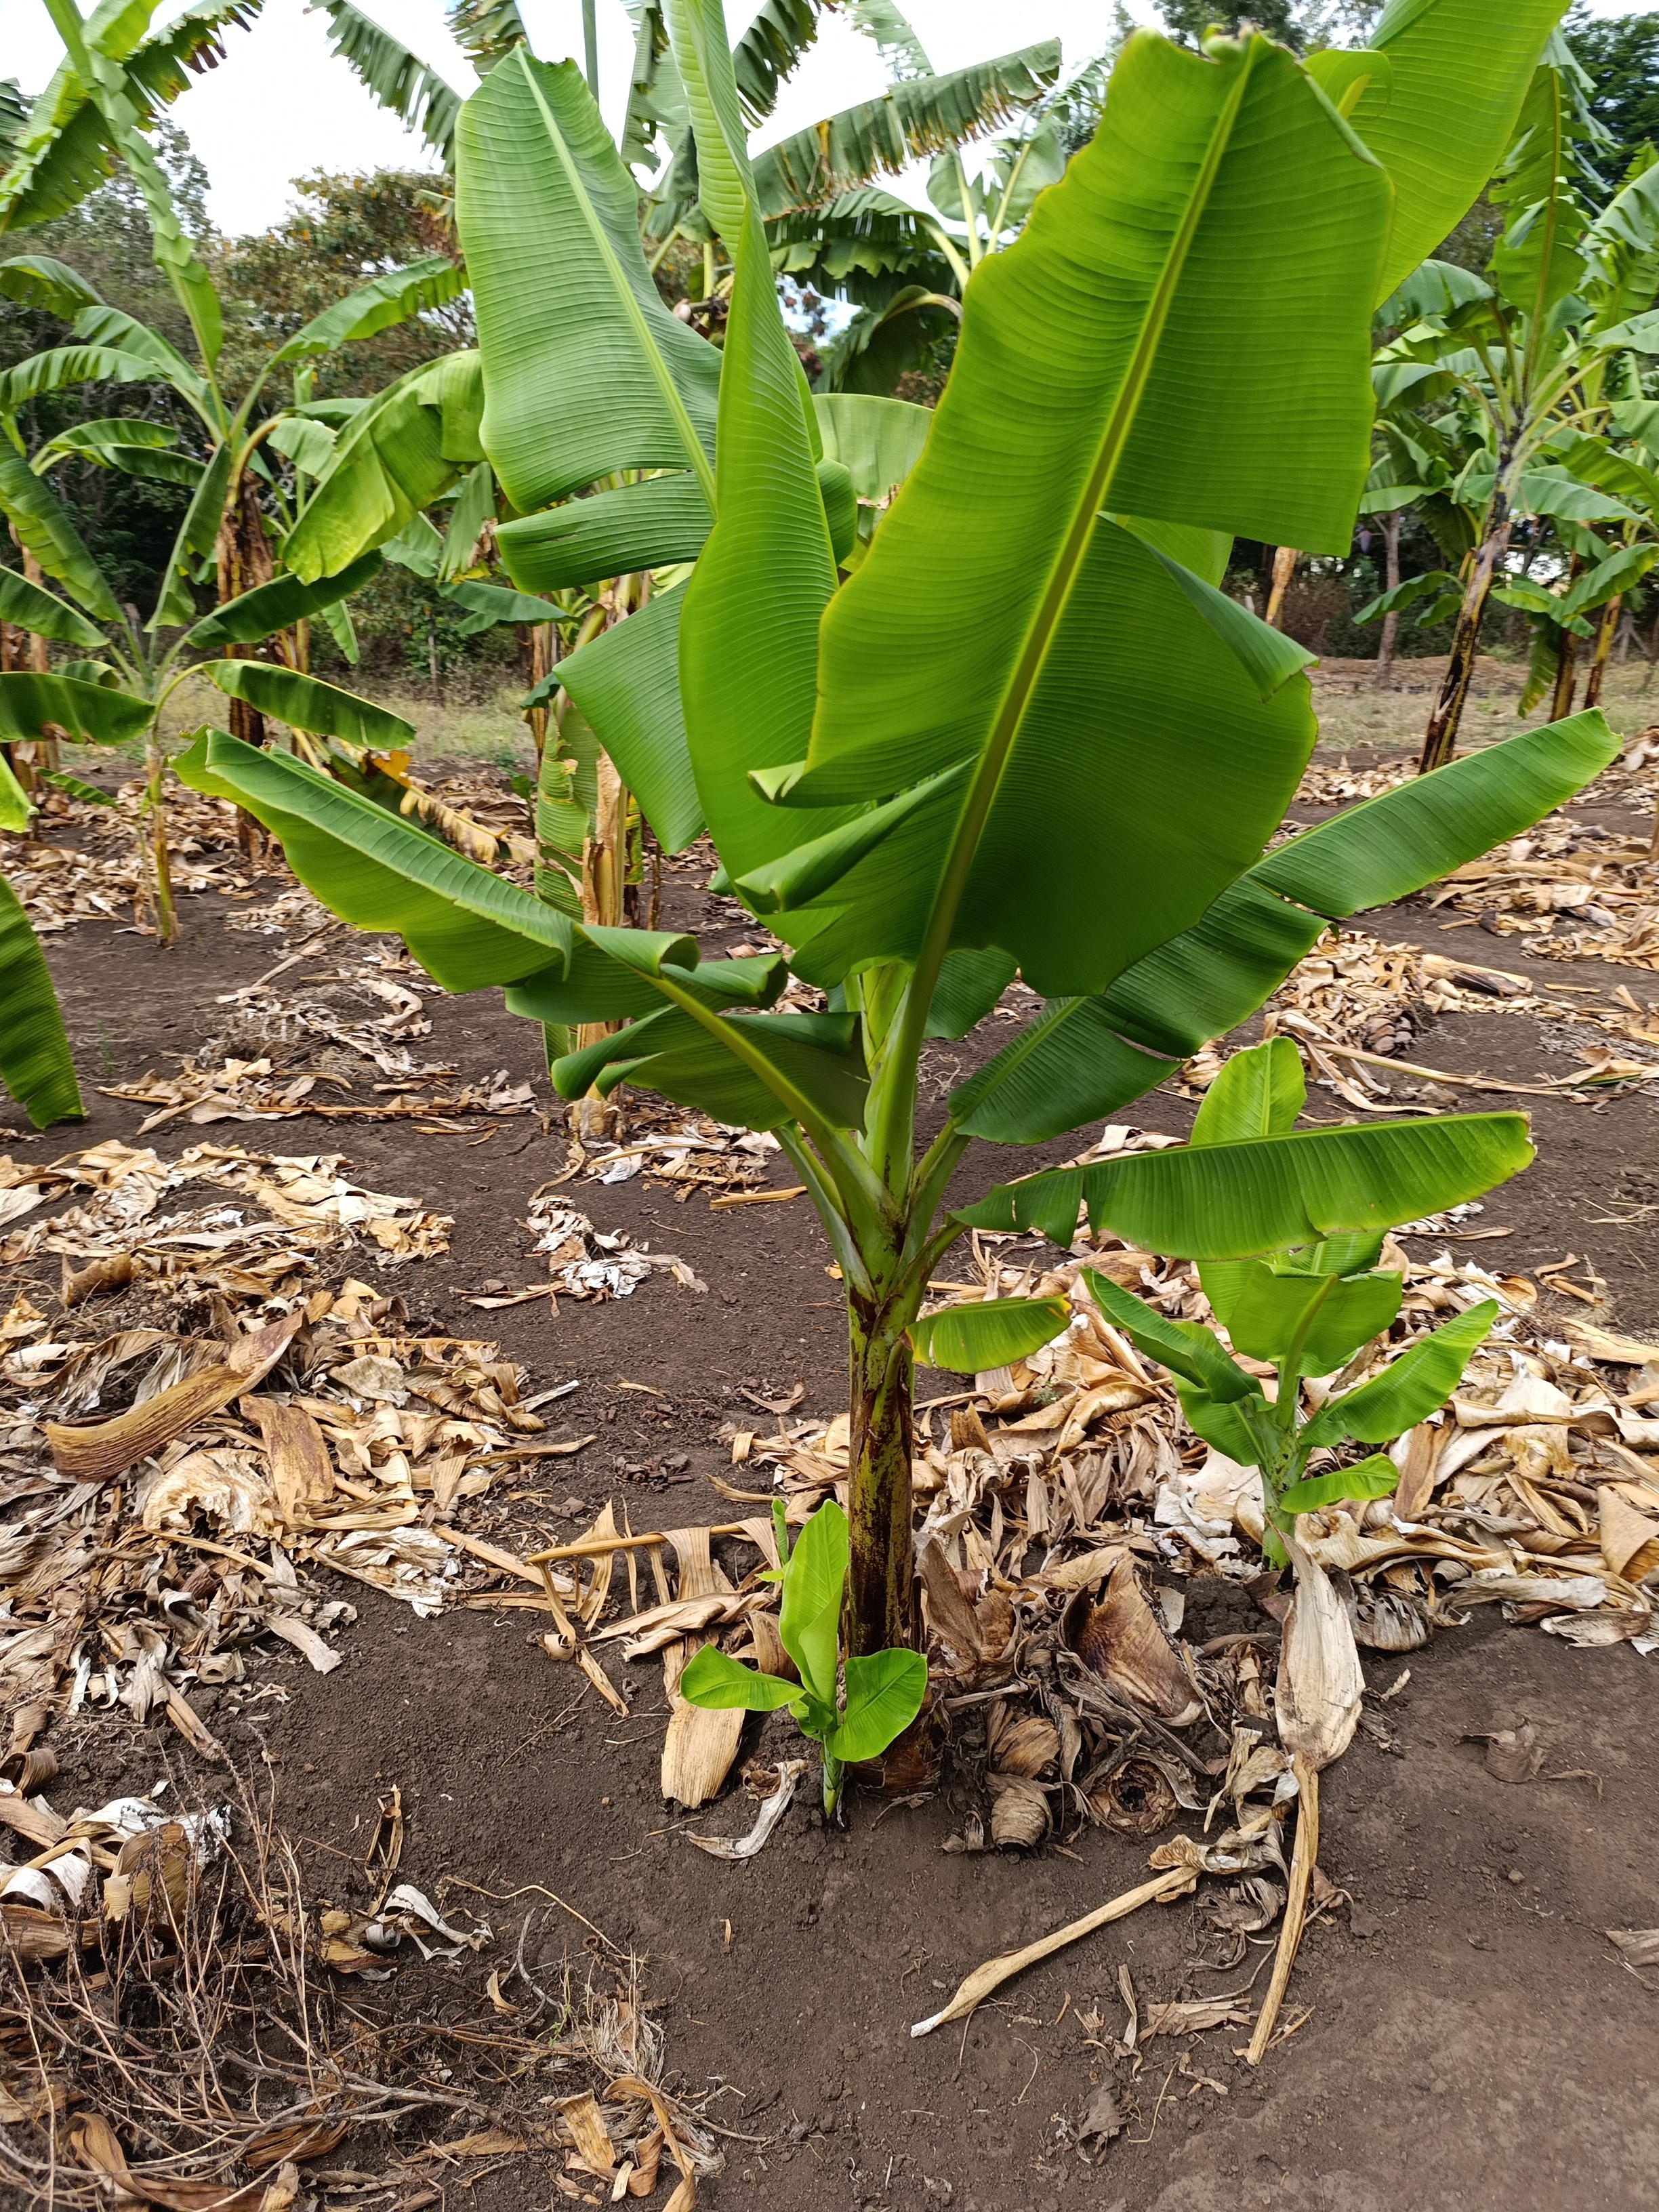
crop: banana
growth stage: vegetative
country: Tanzania
